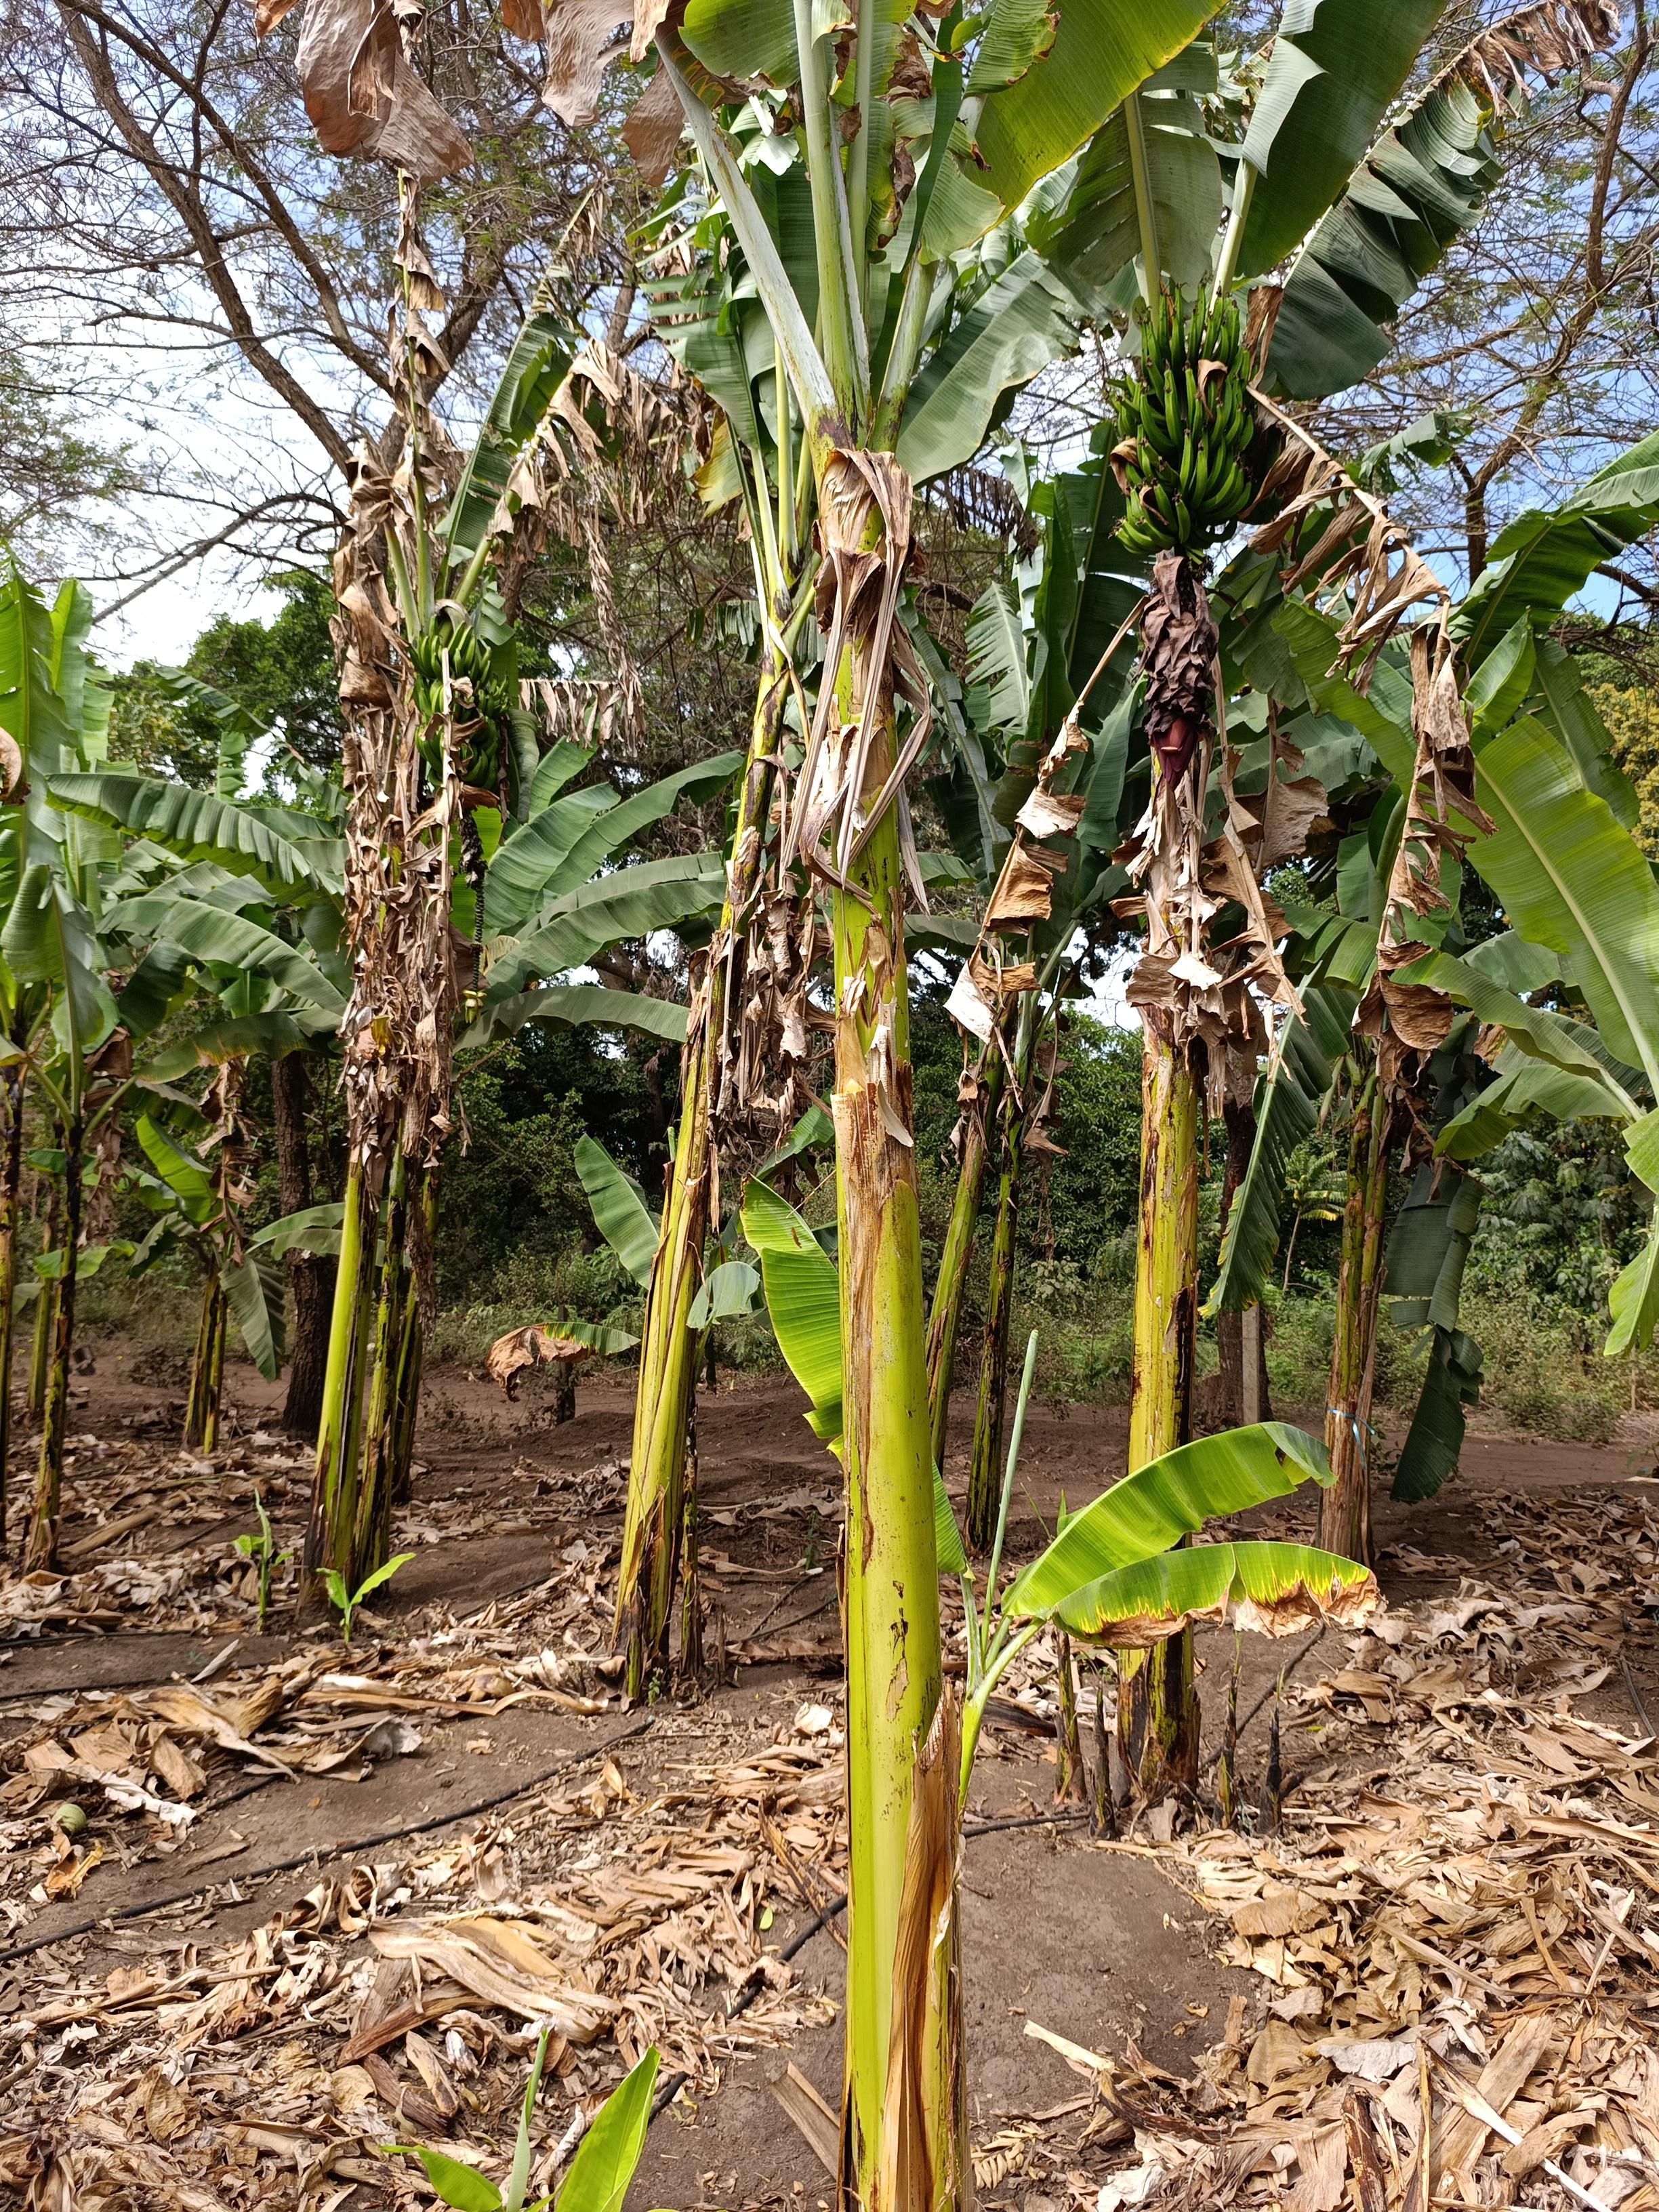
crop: banana
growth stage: vegetative
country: Tanzania
